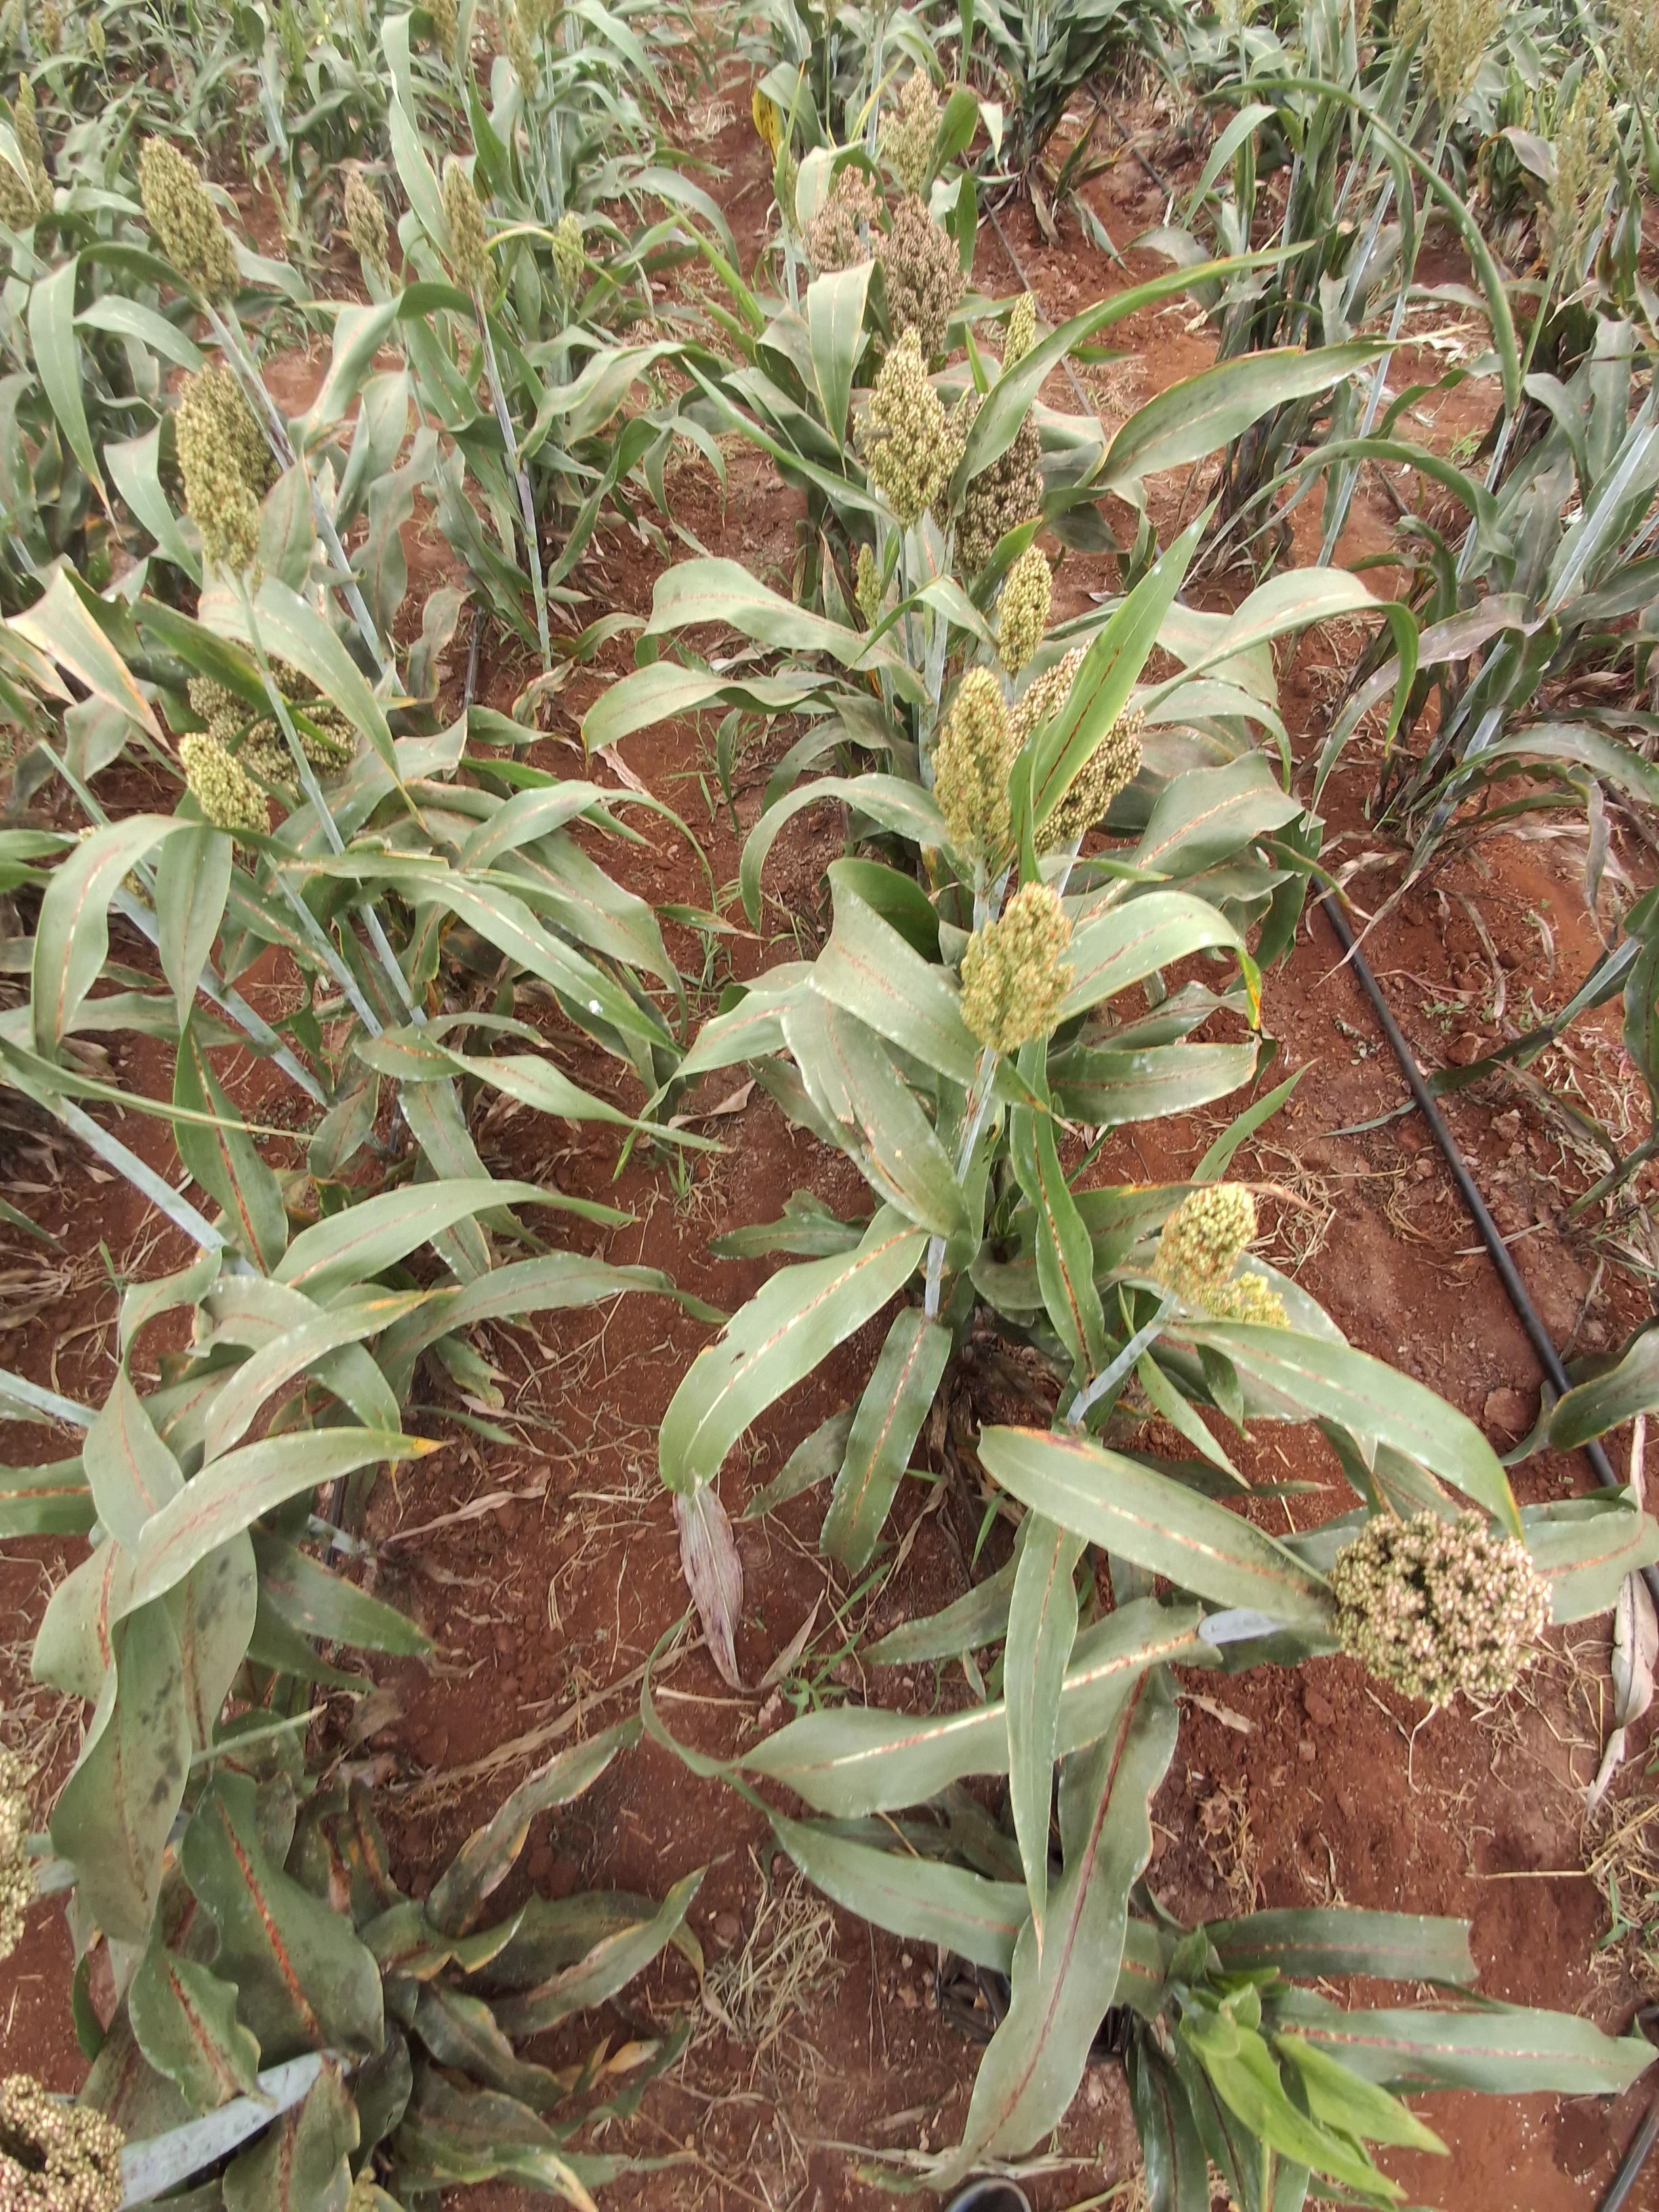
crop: sorghum
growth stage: filling grain
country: Kenya
